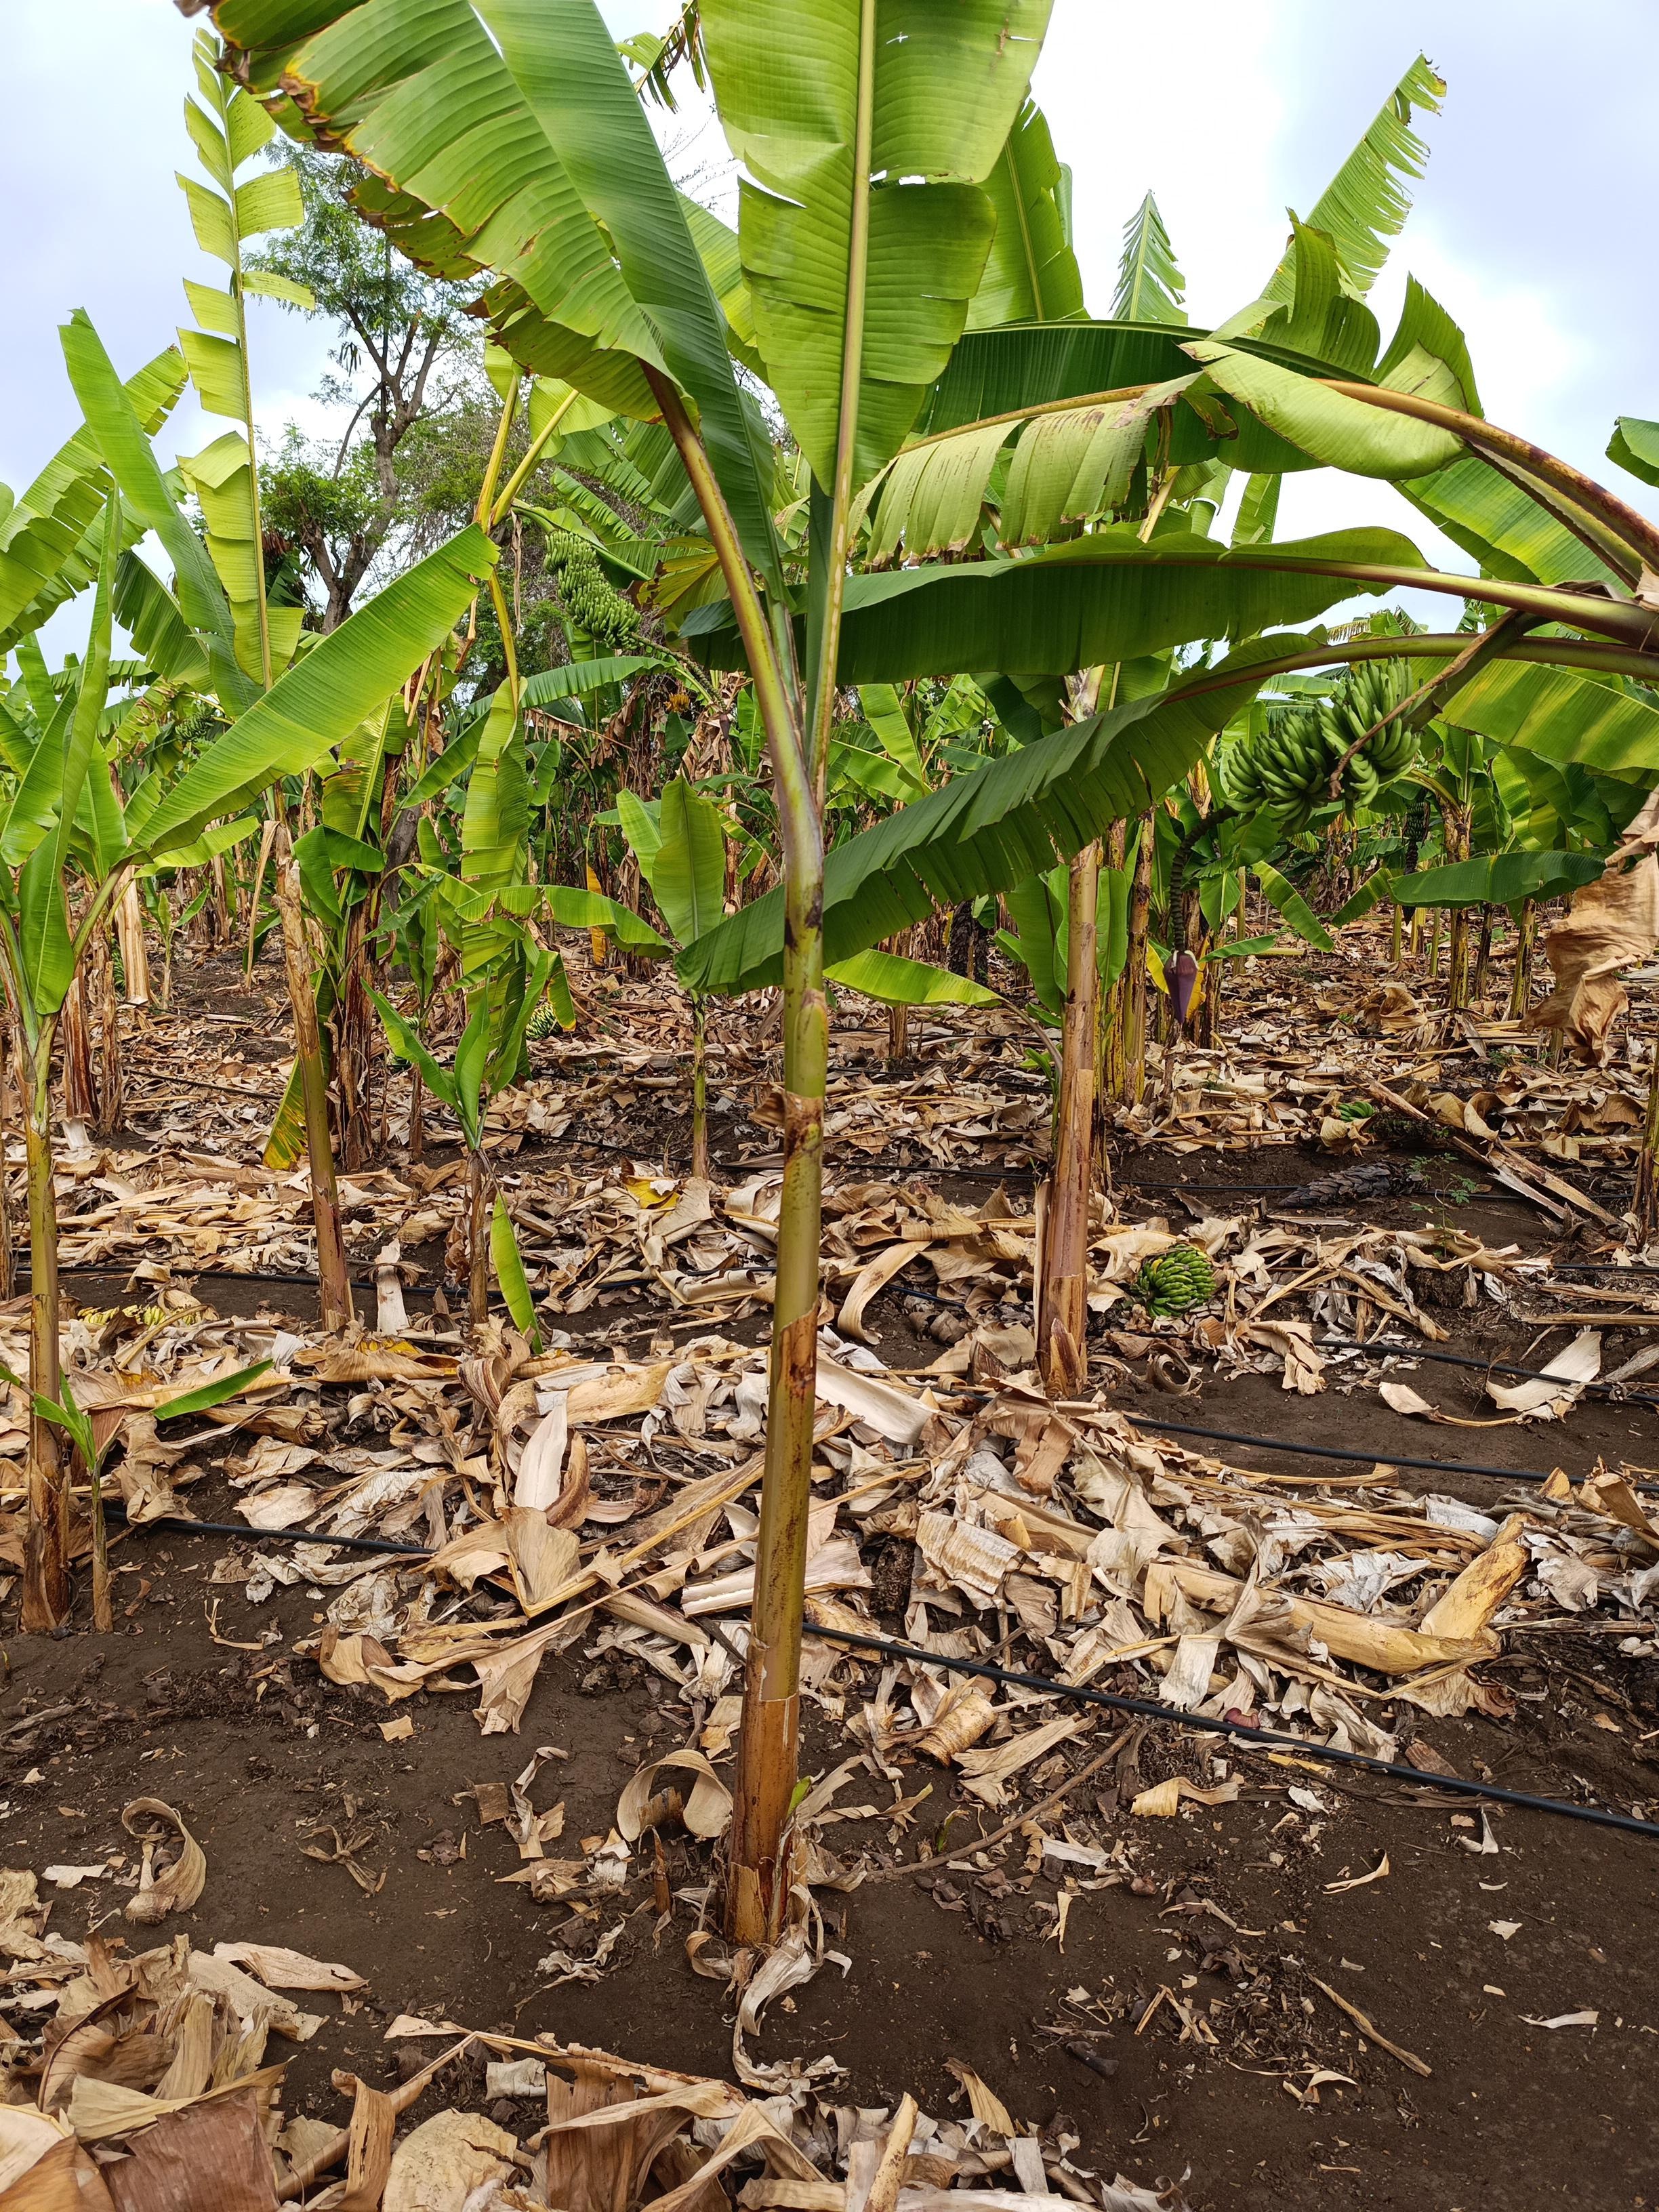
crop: banana
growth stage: vegetative
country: Tanzania
